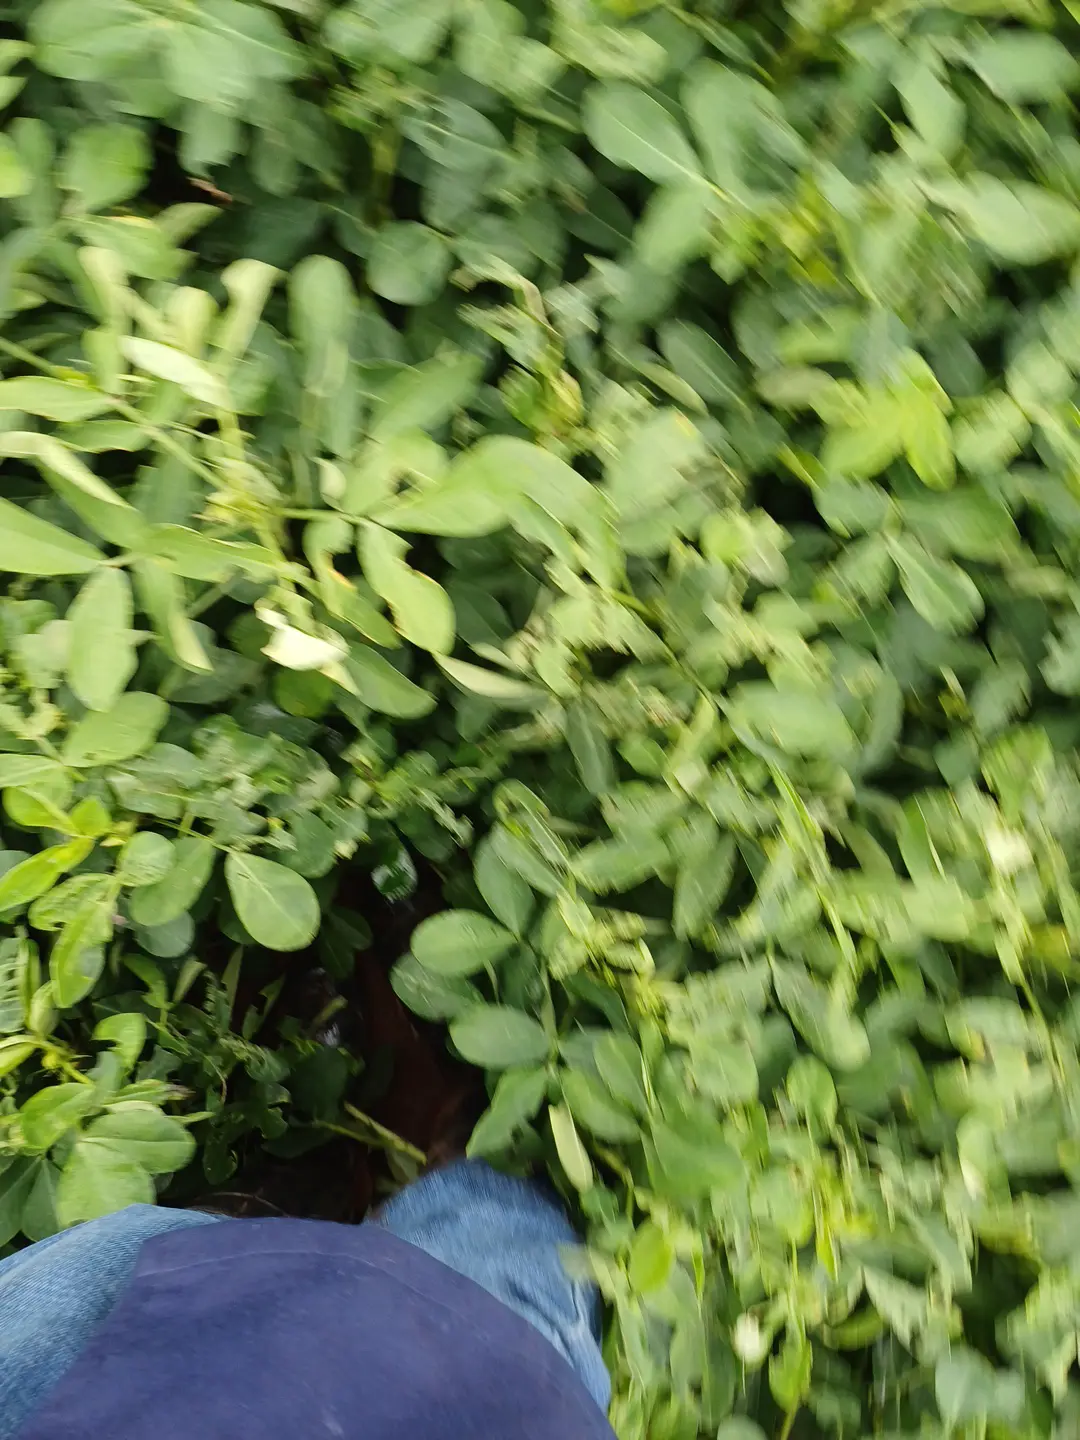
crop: groundnut
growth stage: pegging
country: Kenya
